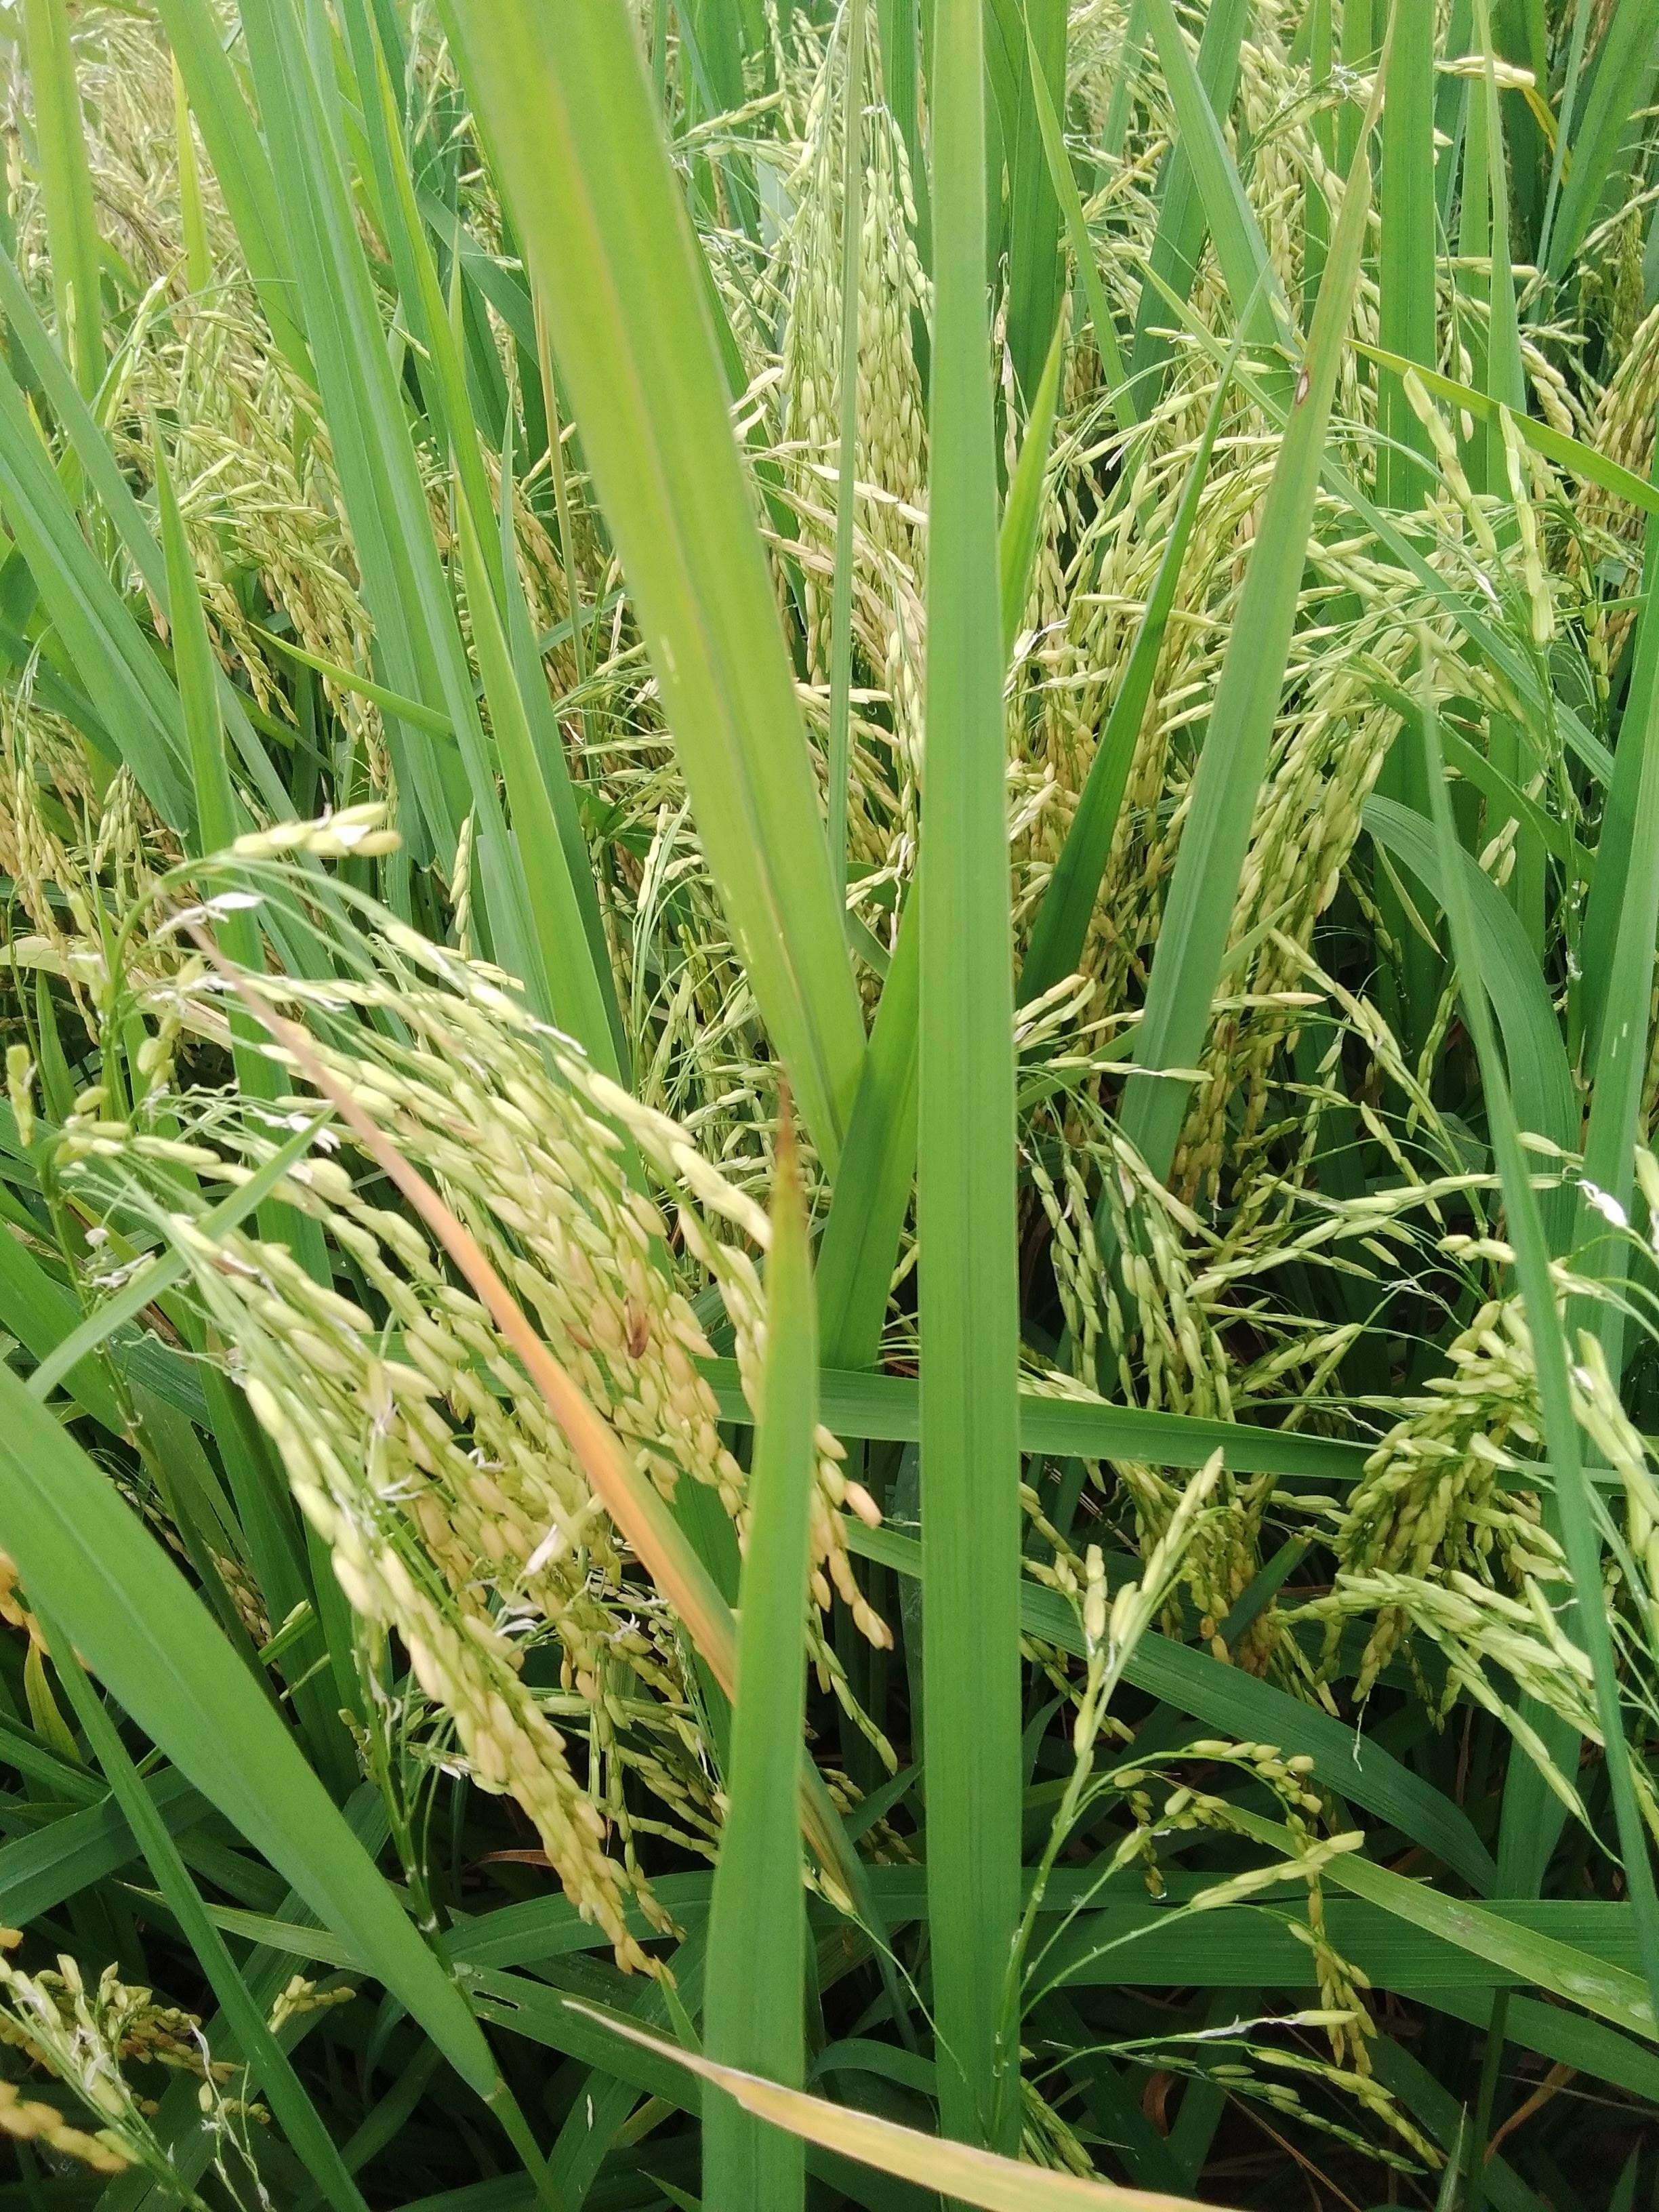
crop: rice
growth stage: ripening
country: Nigeria
